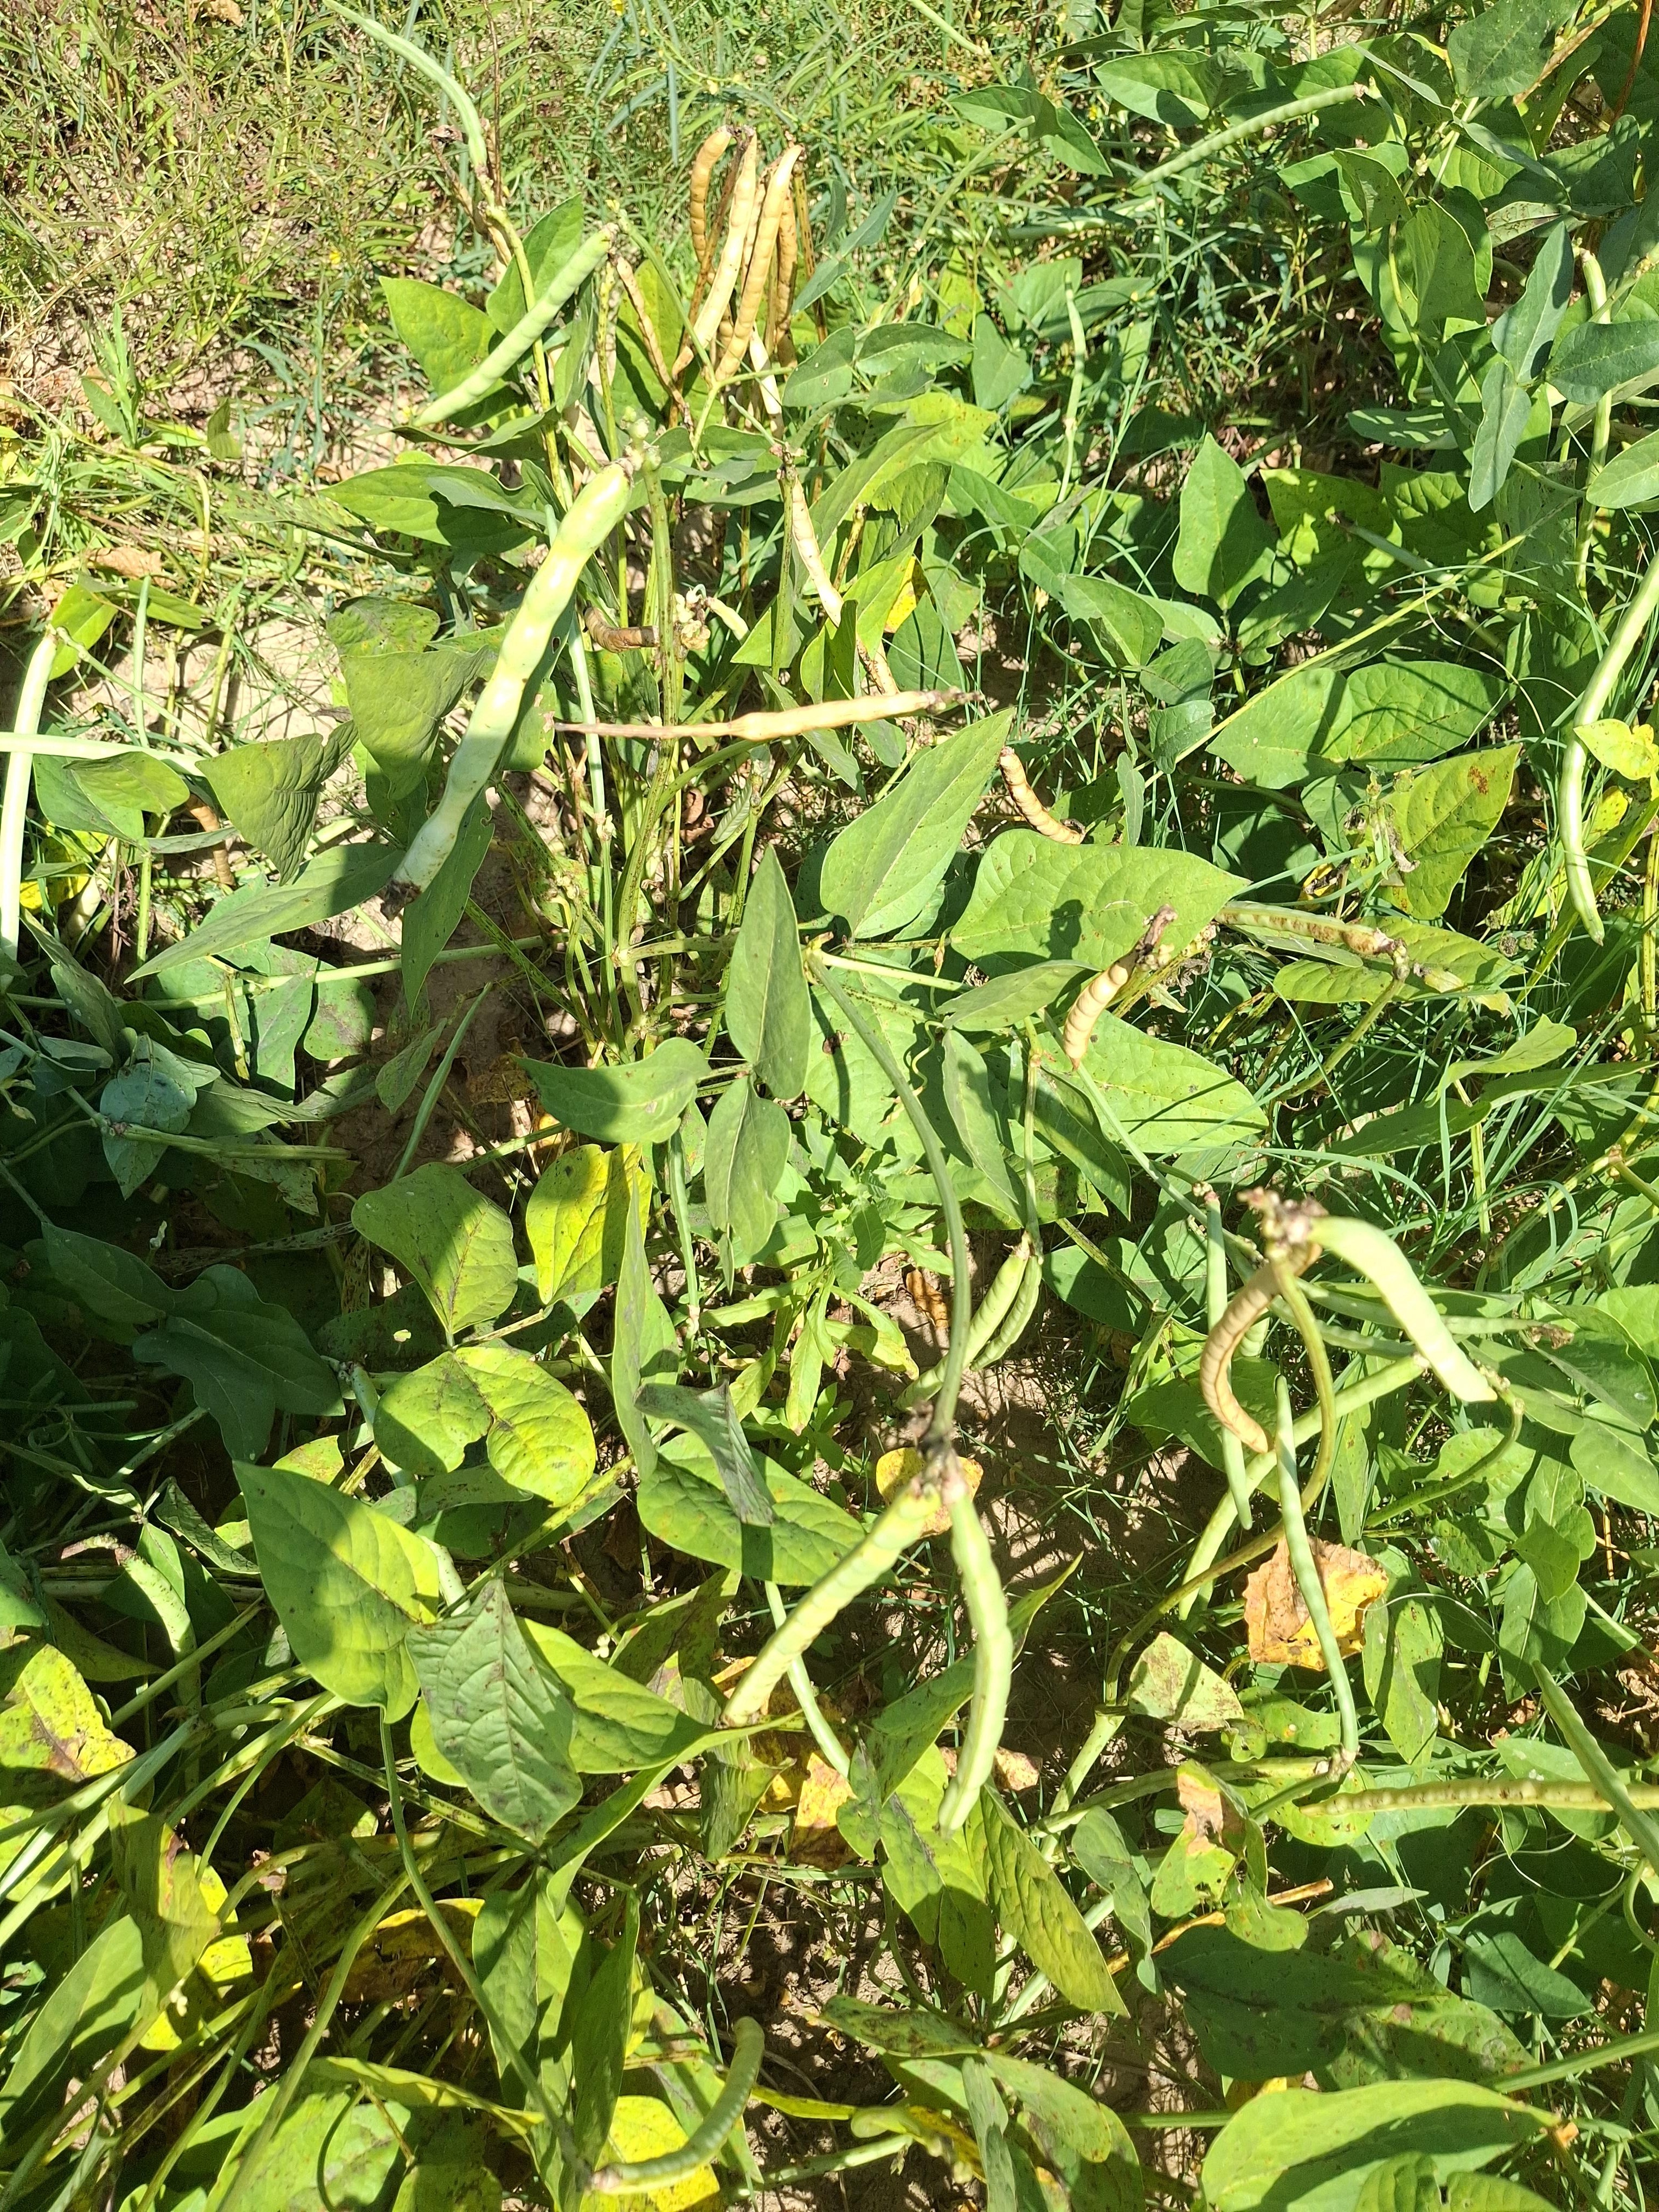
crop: cowpea
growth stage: maturity
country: Nigeria
